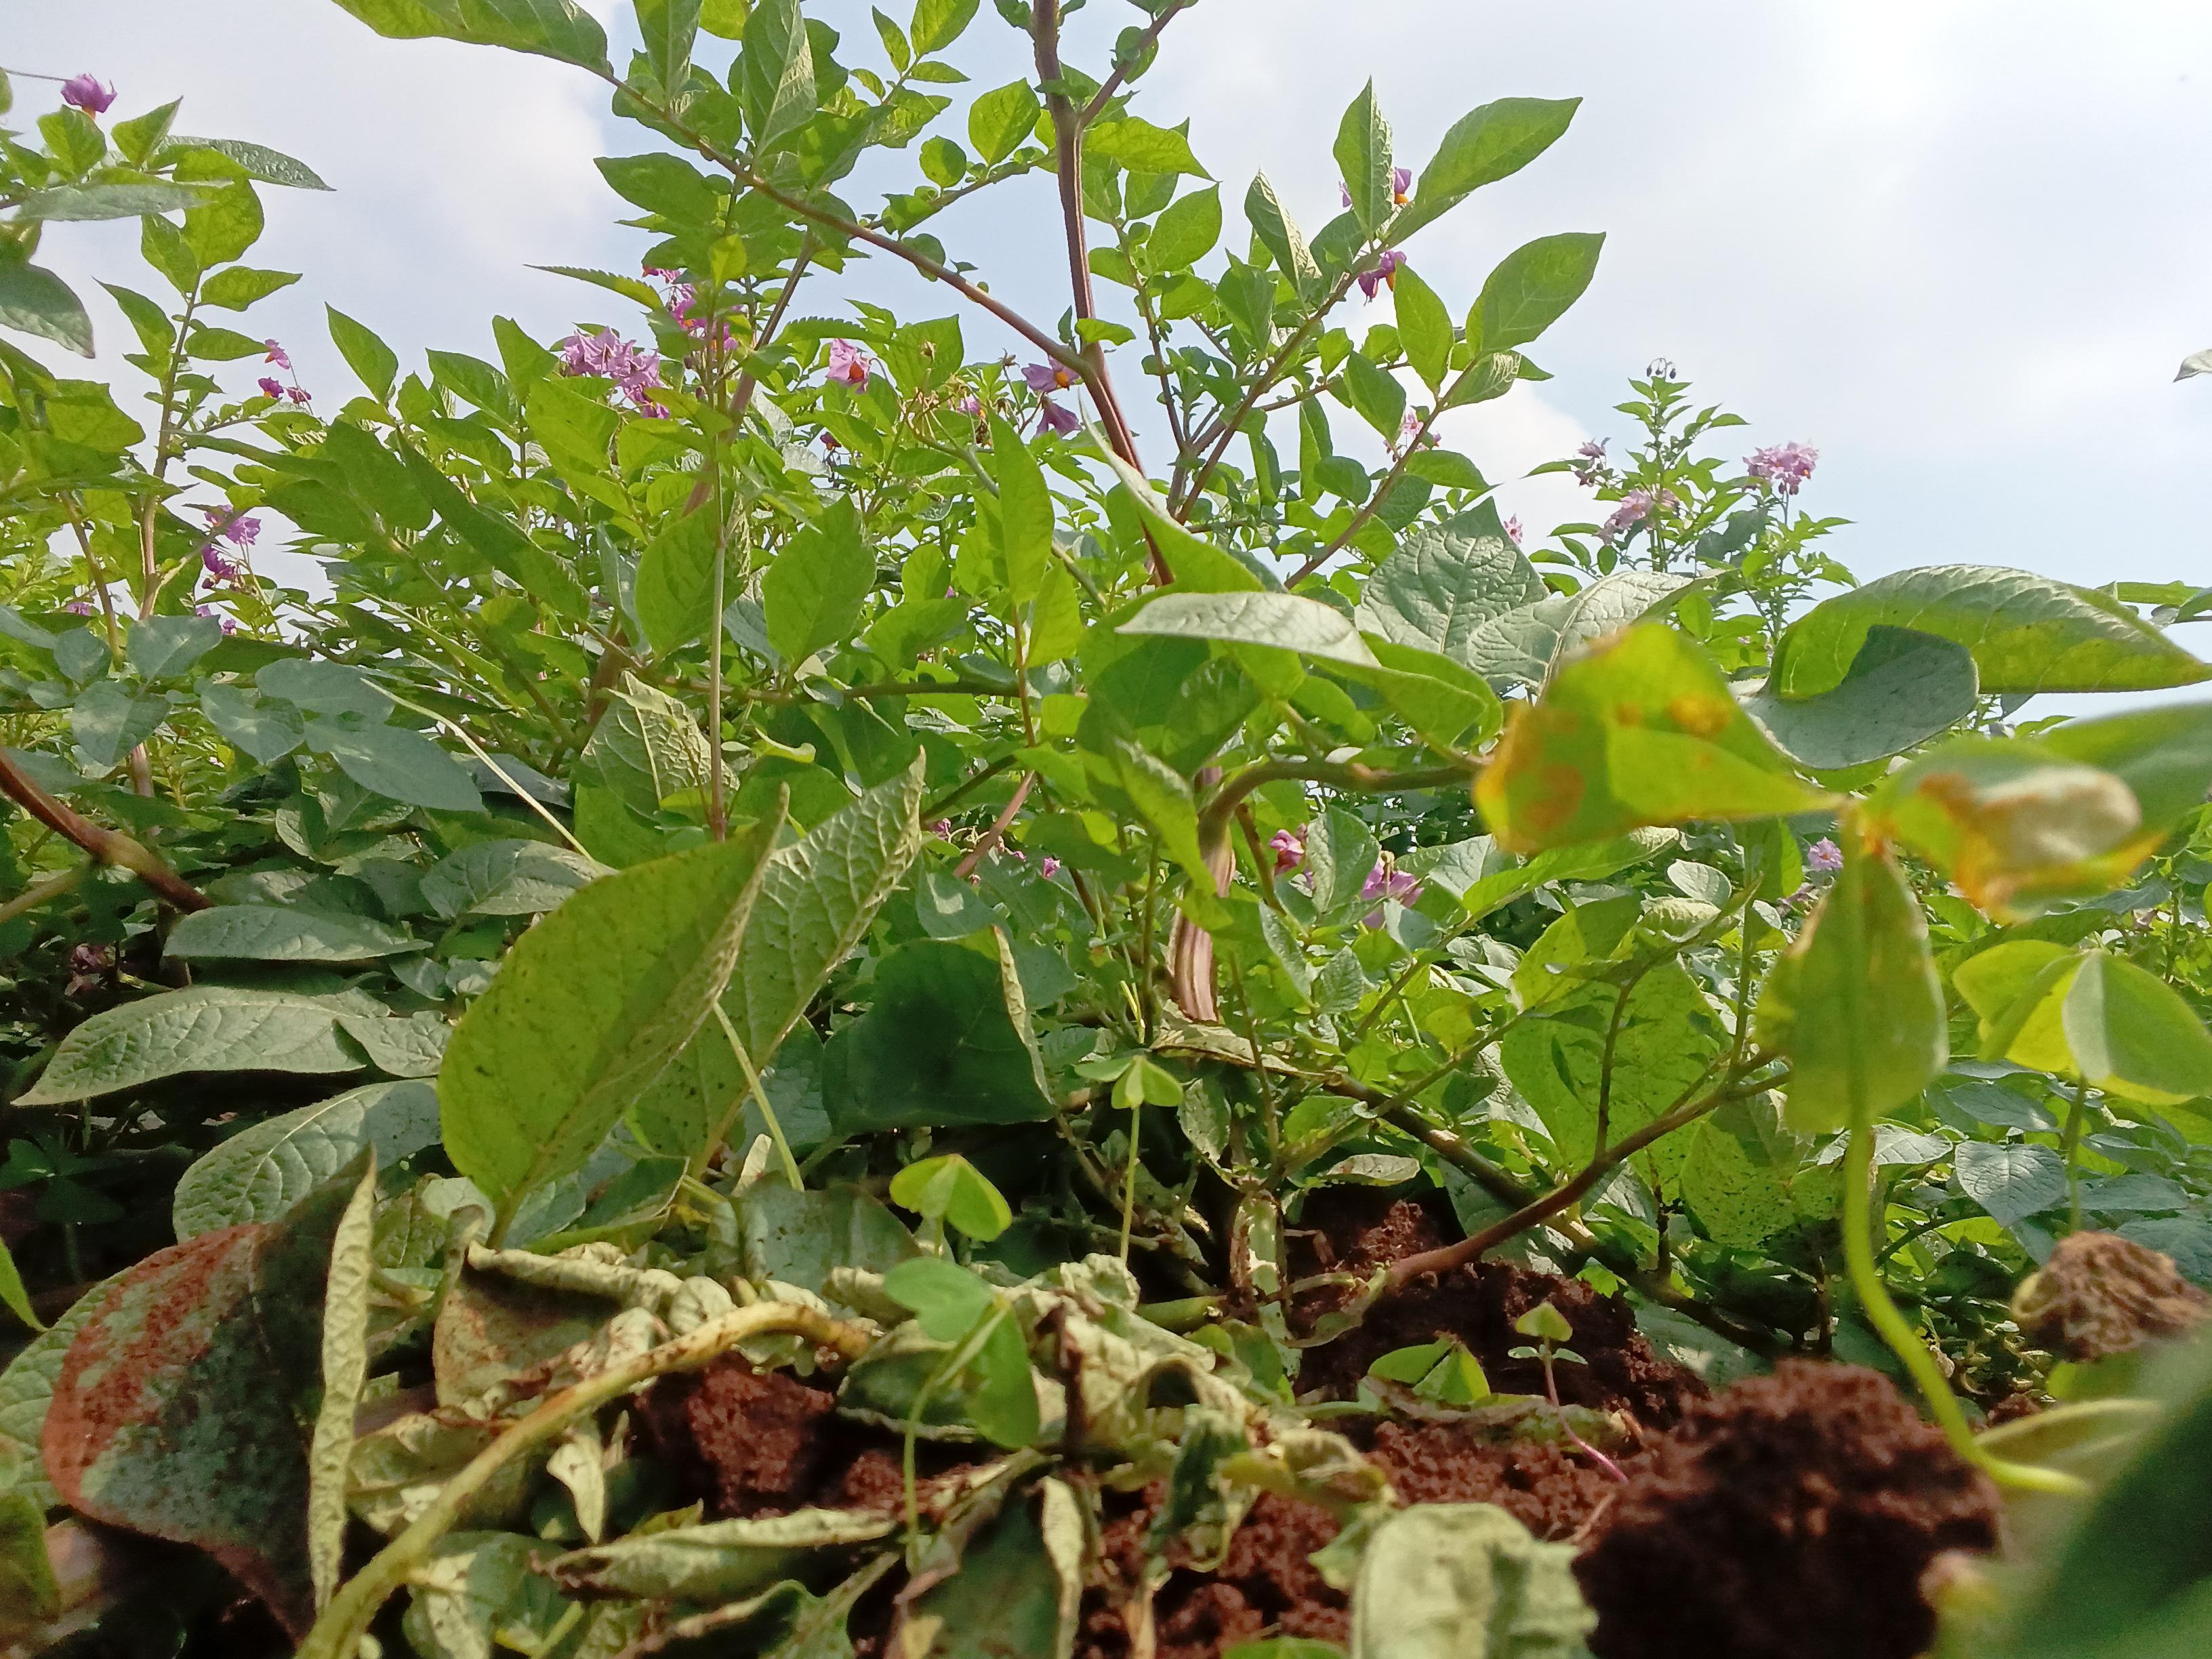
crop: potato
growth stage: flowering
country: Kenya
